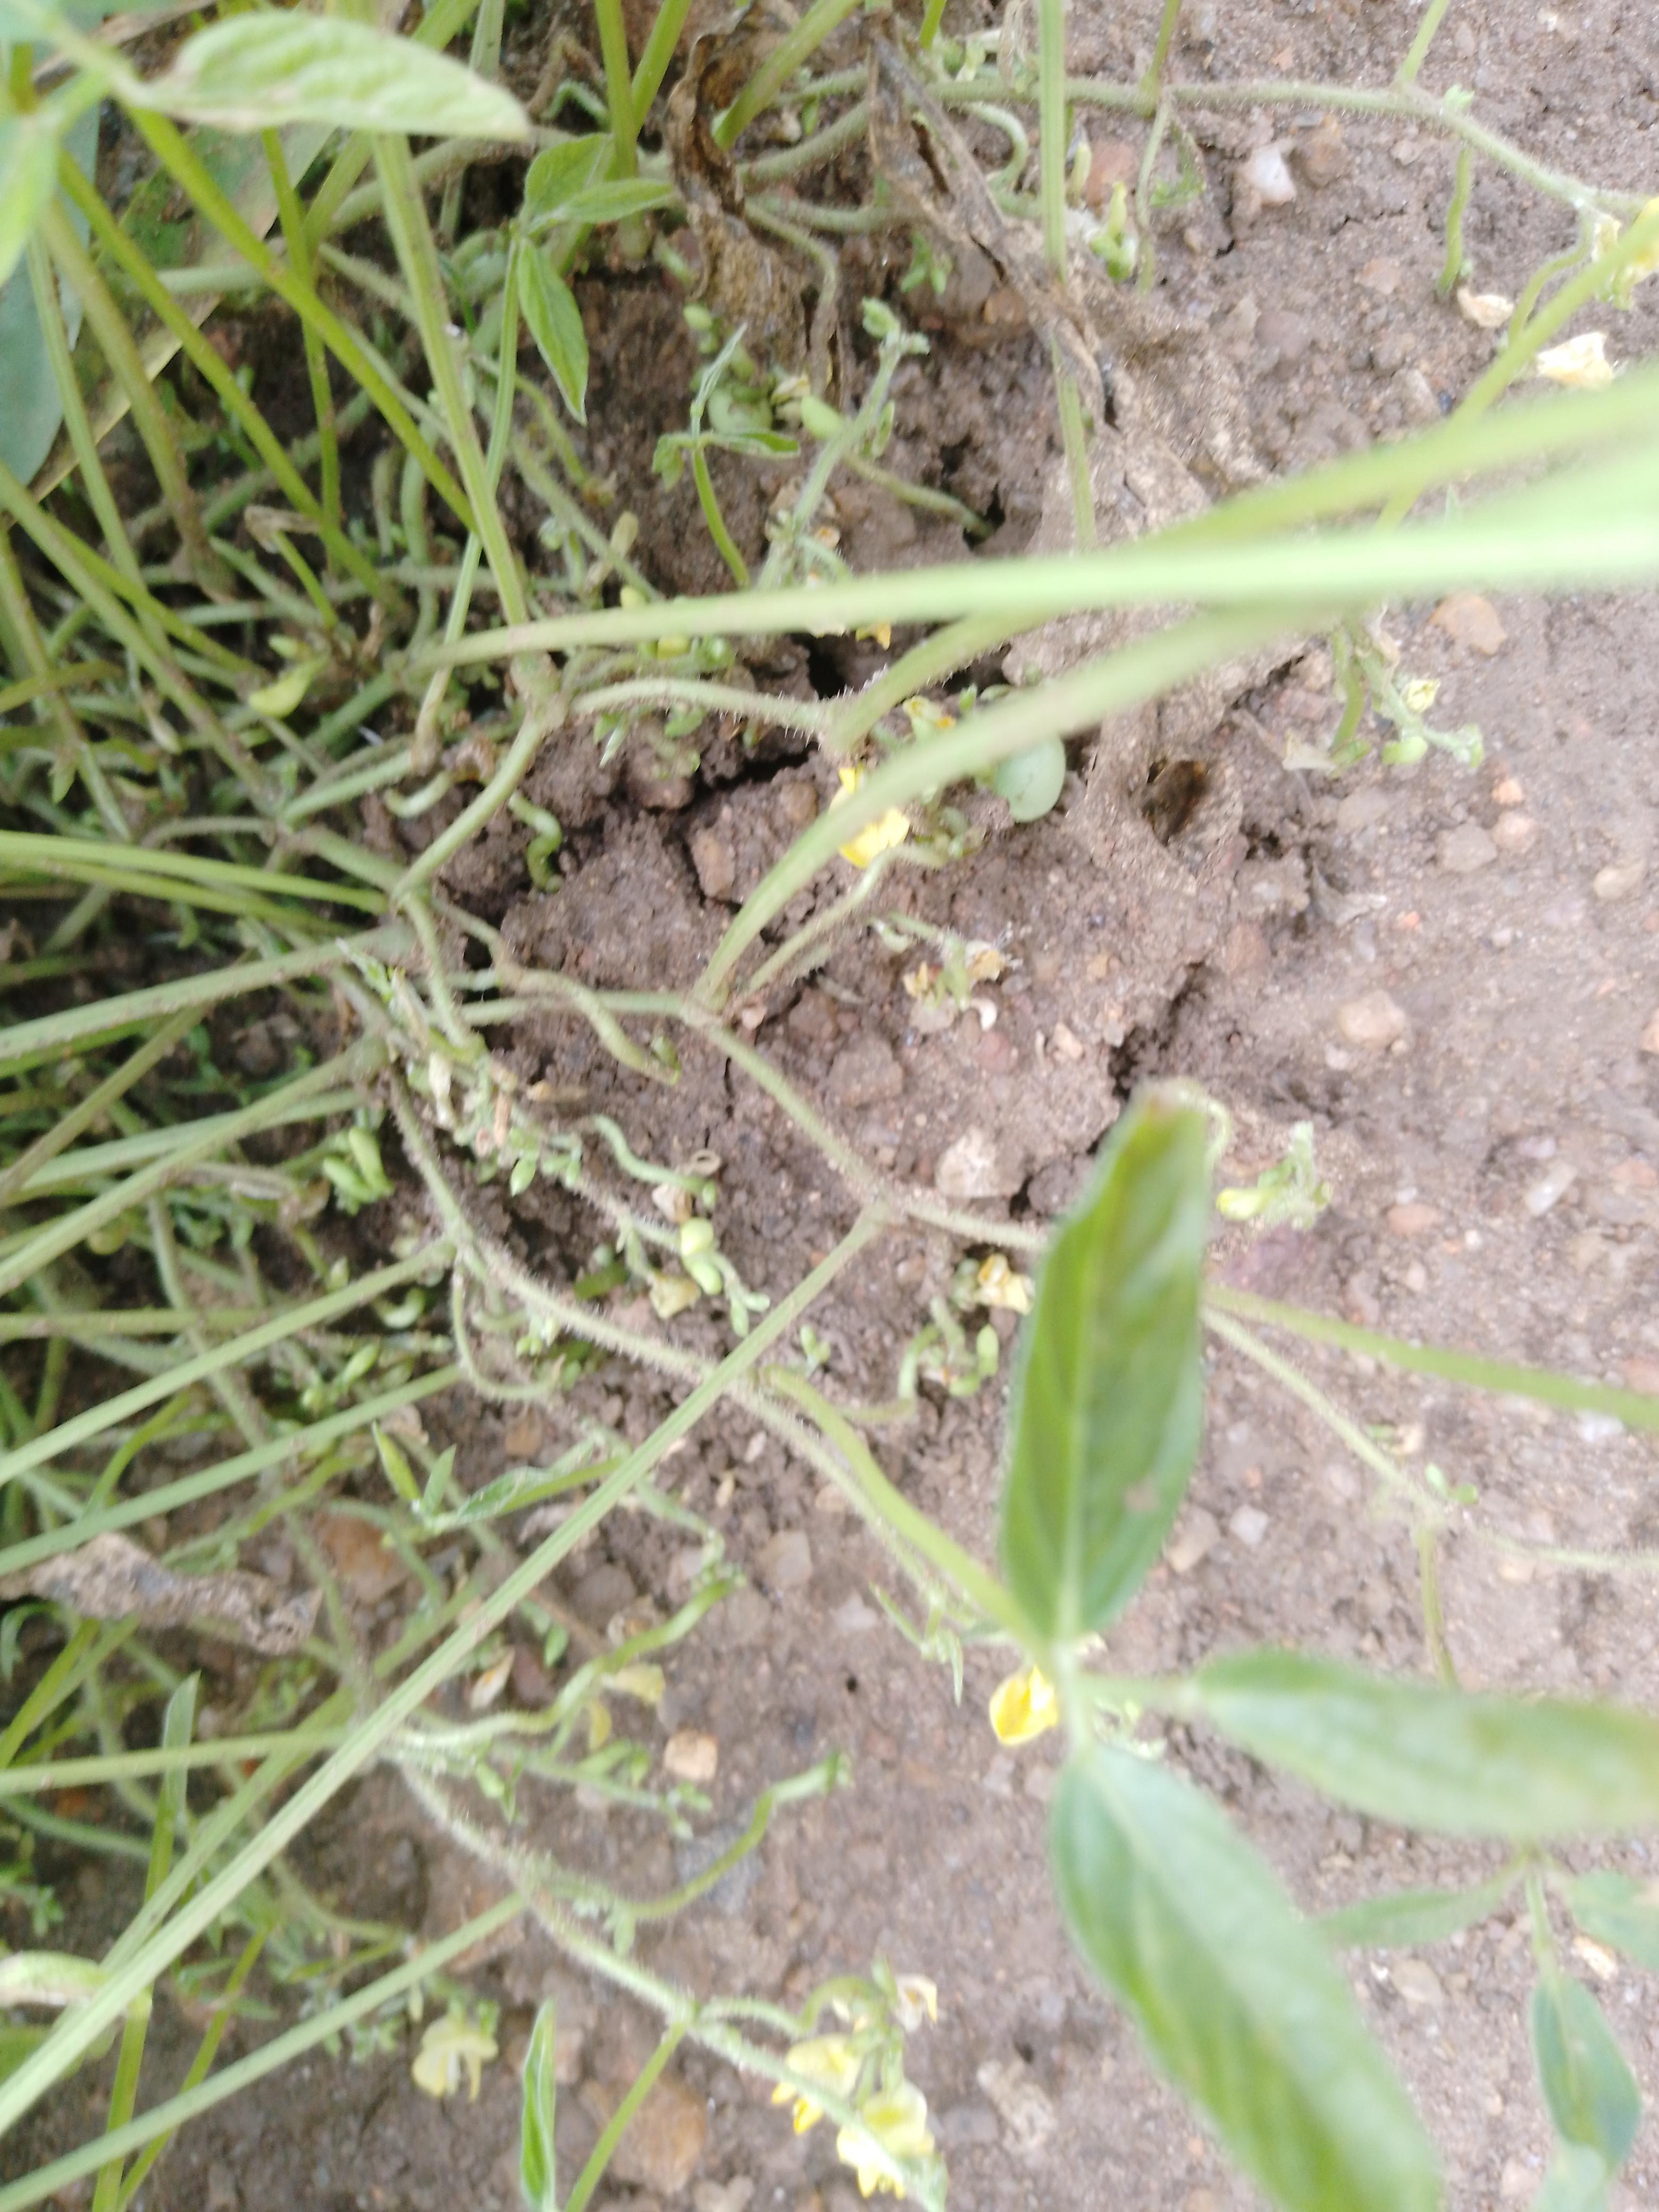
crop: common bean
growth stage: pegging
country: Malawi
